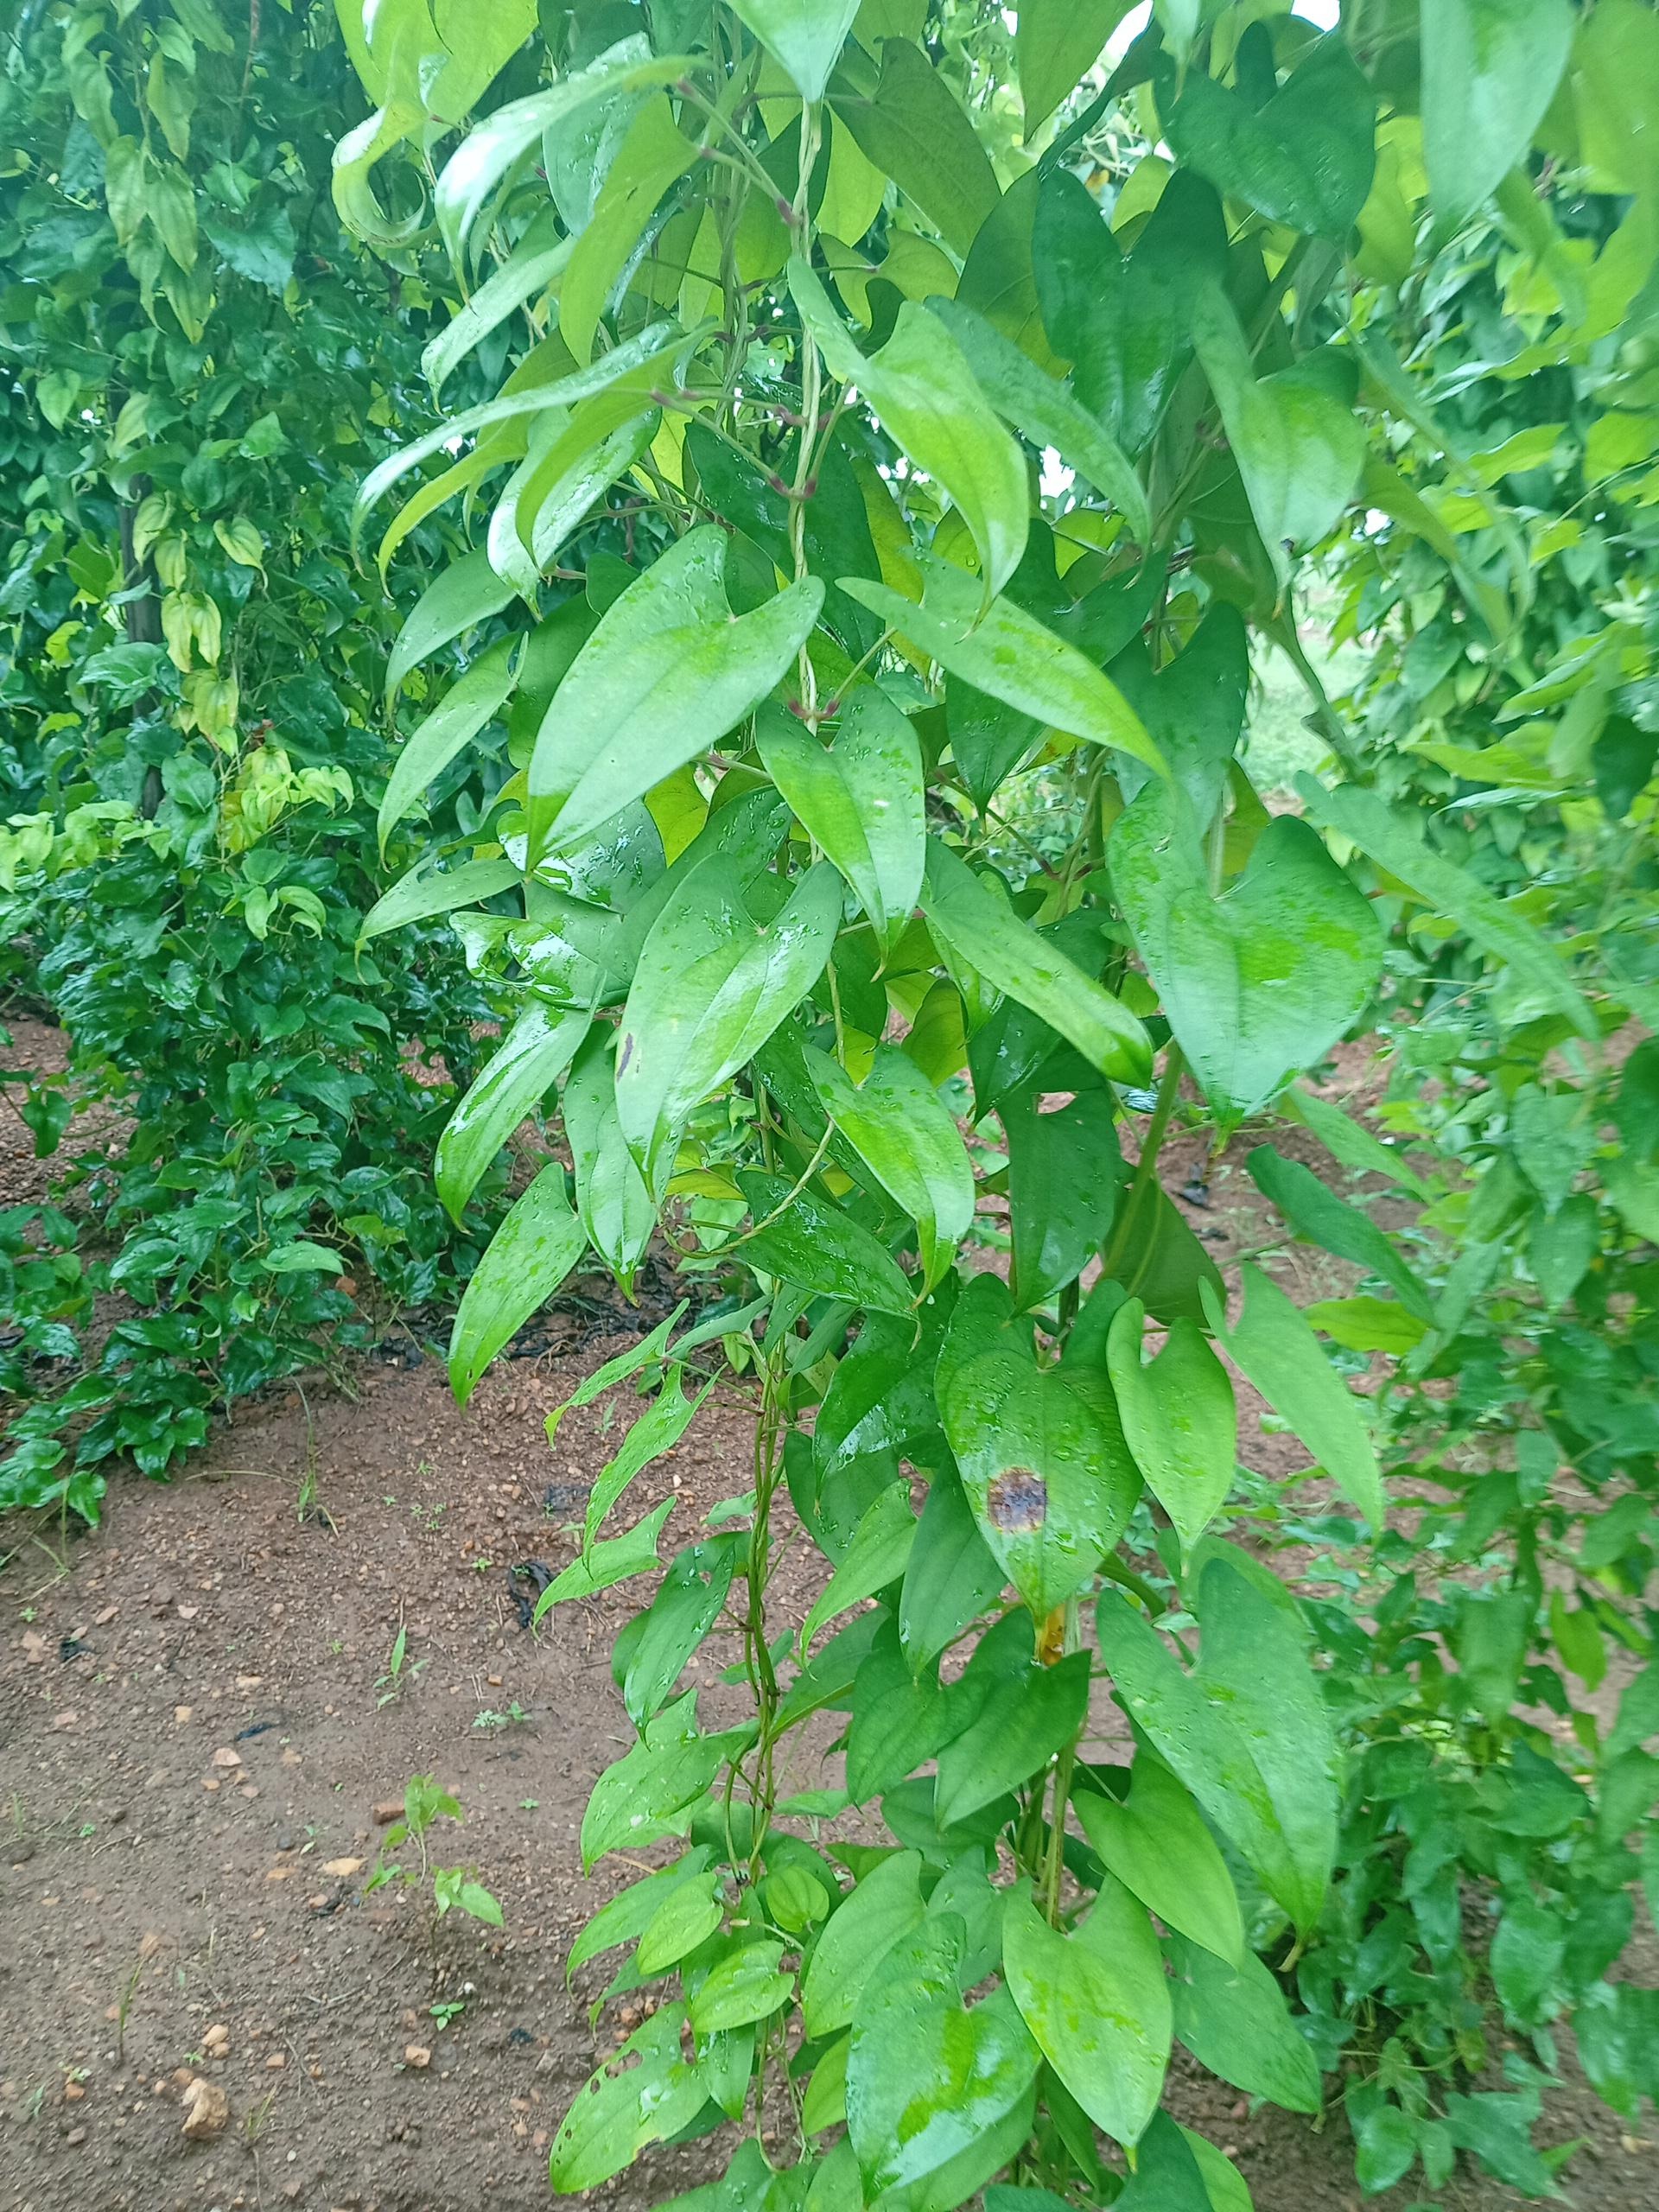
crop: yam
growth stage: vegetative
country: Nigeria
